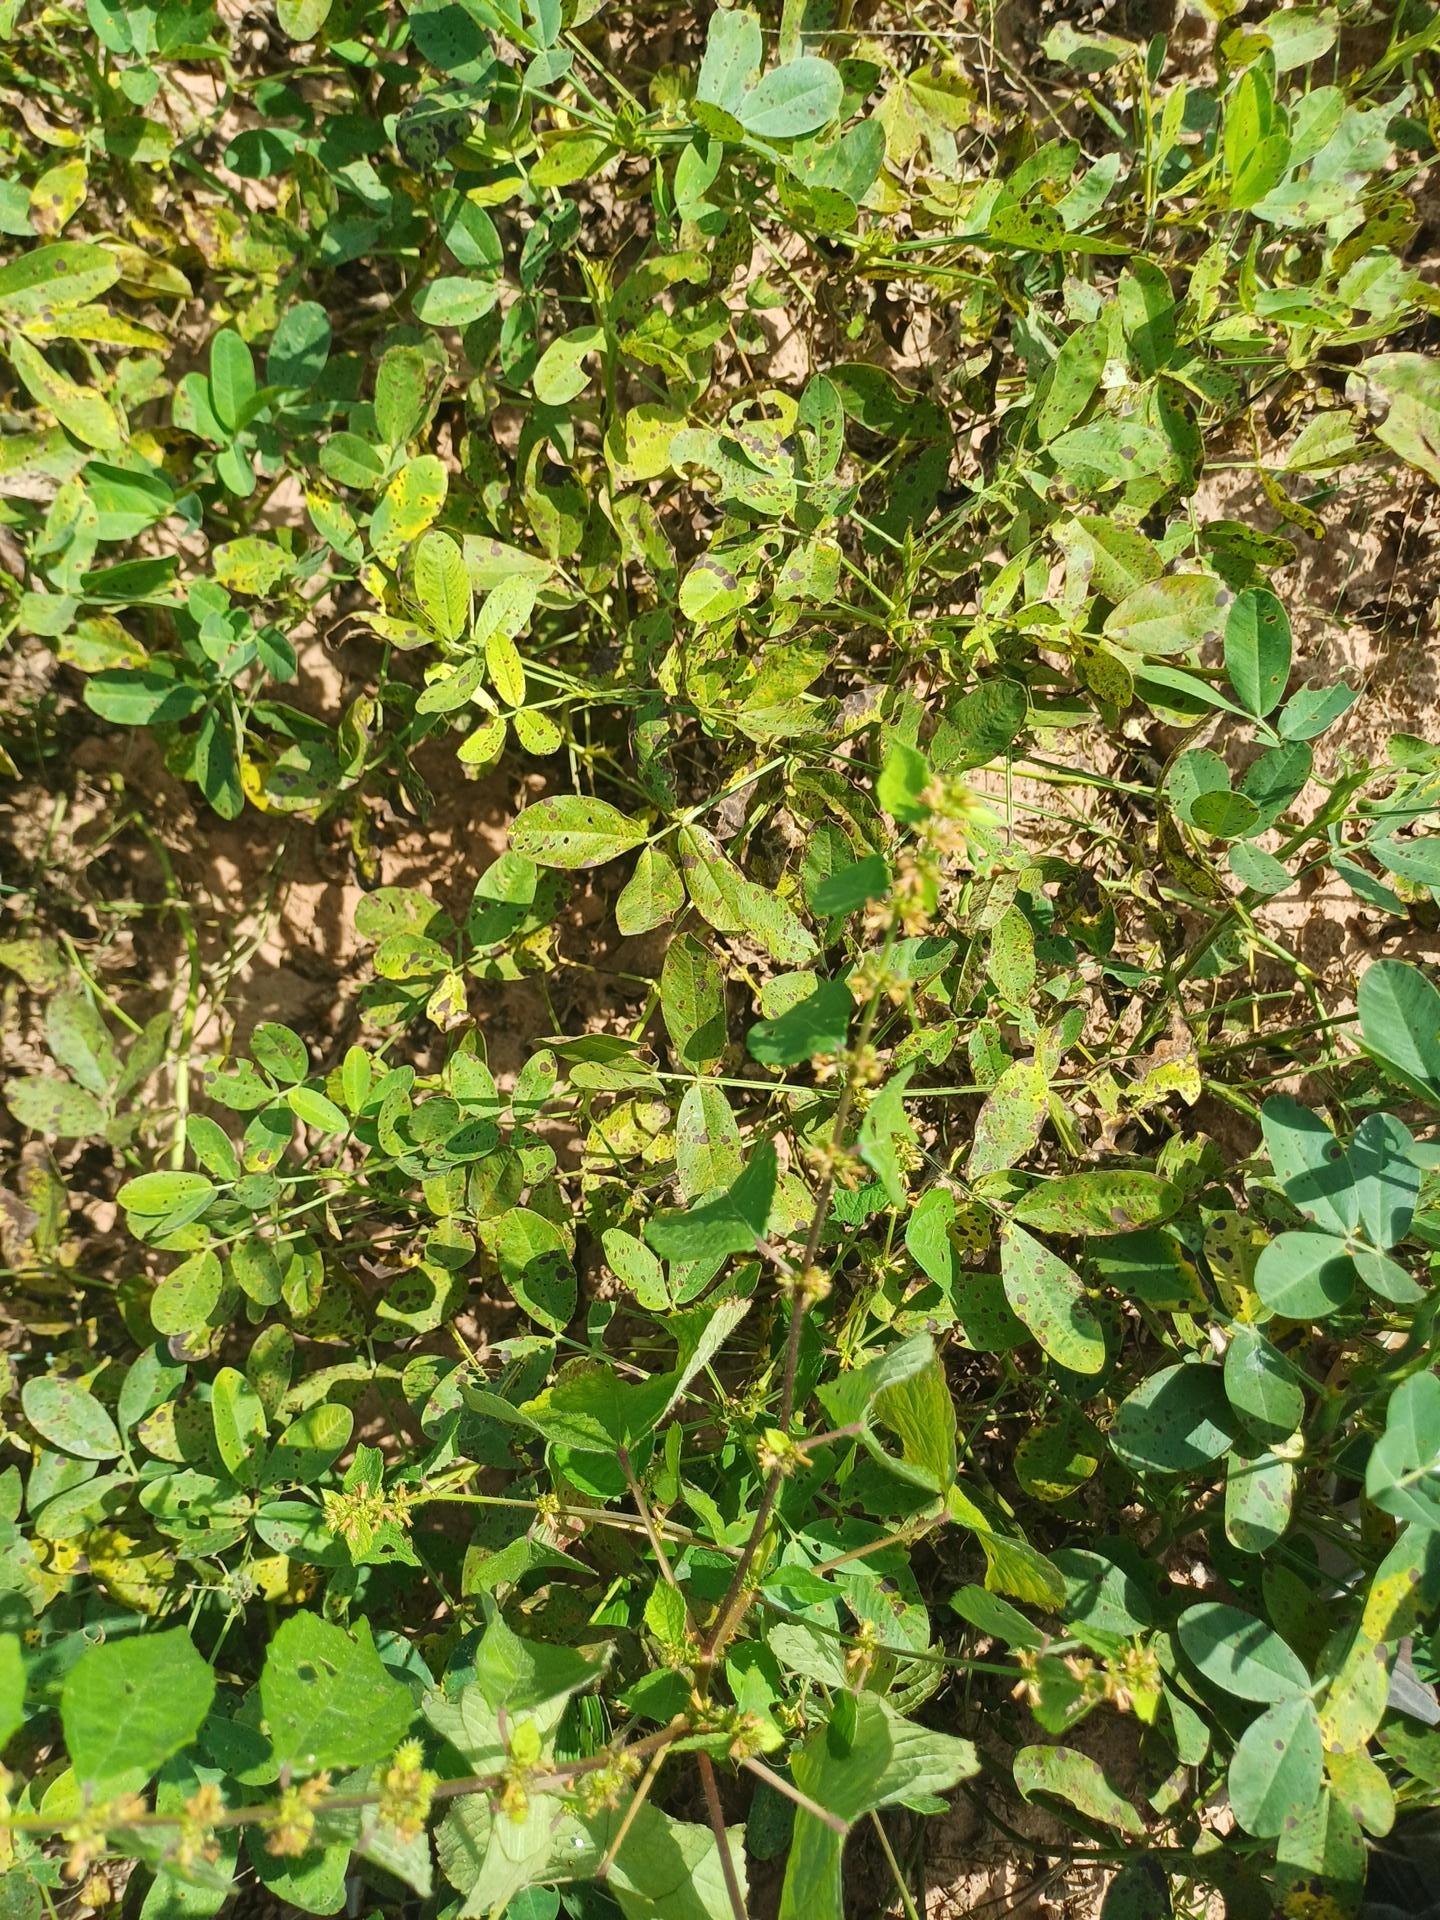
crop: groundnut
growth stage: flowering
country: Senegal
